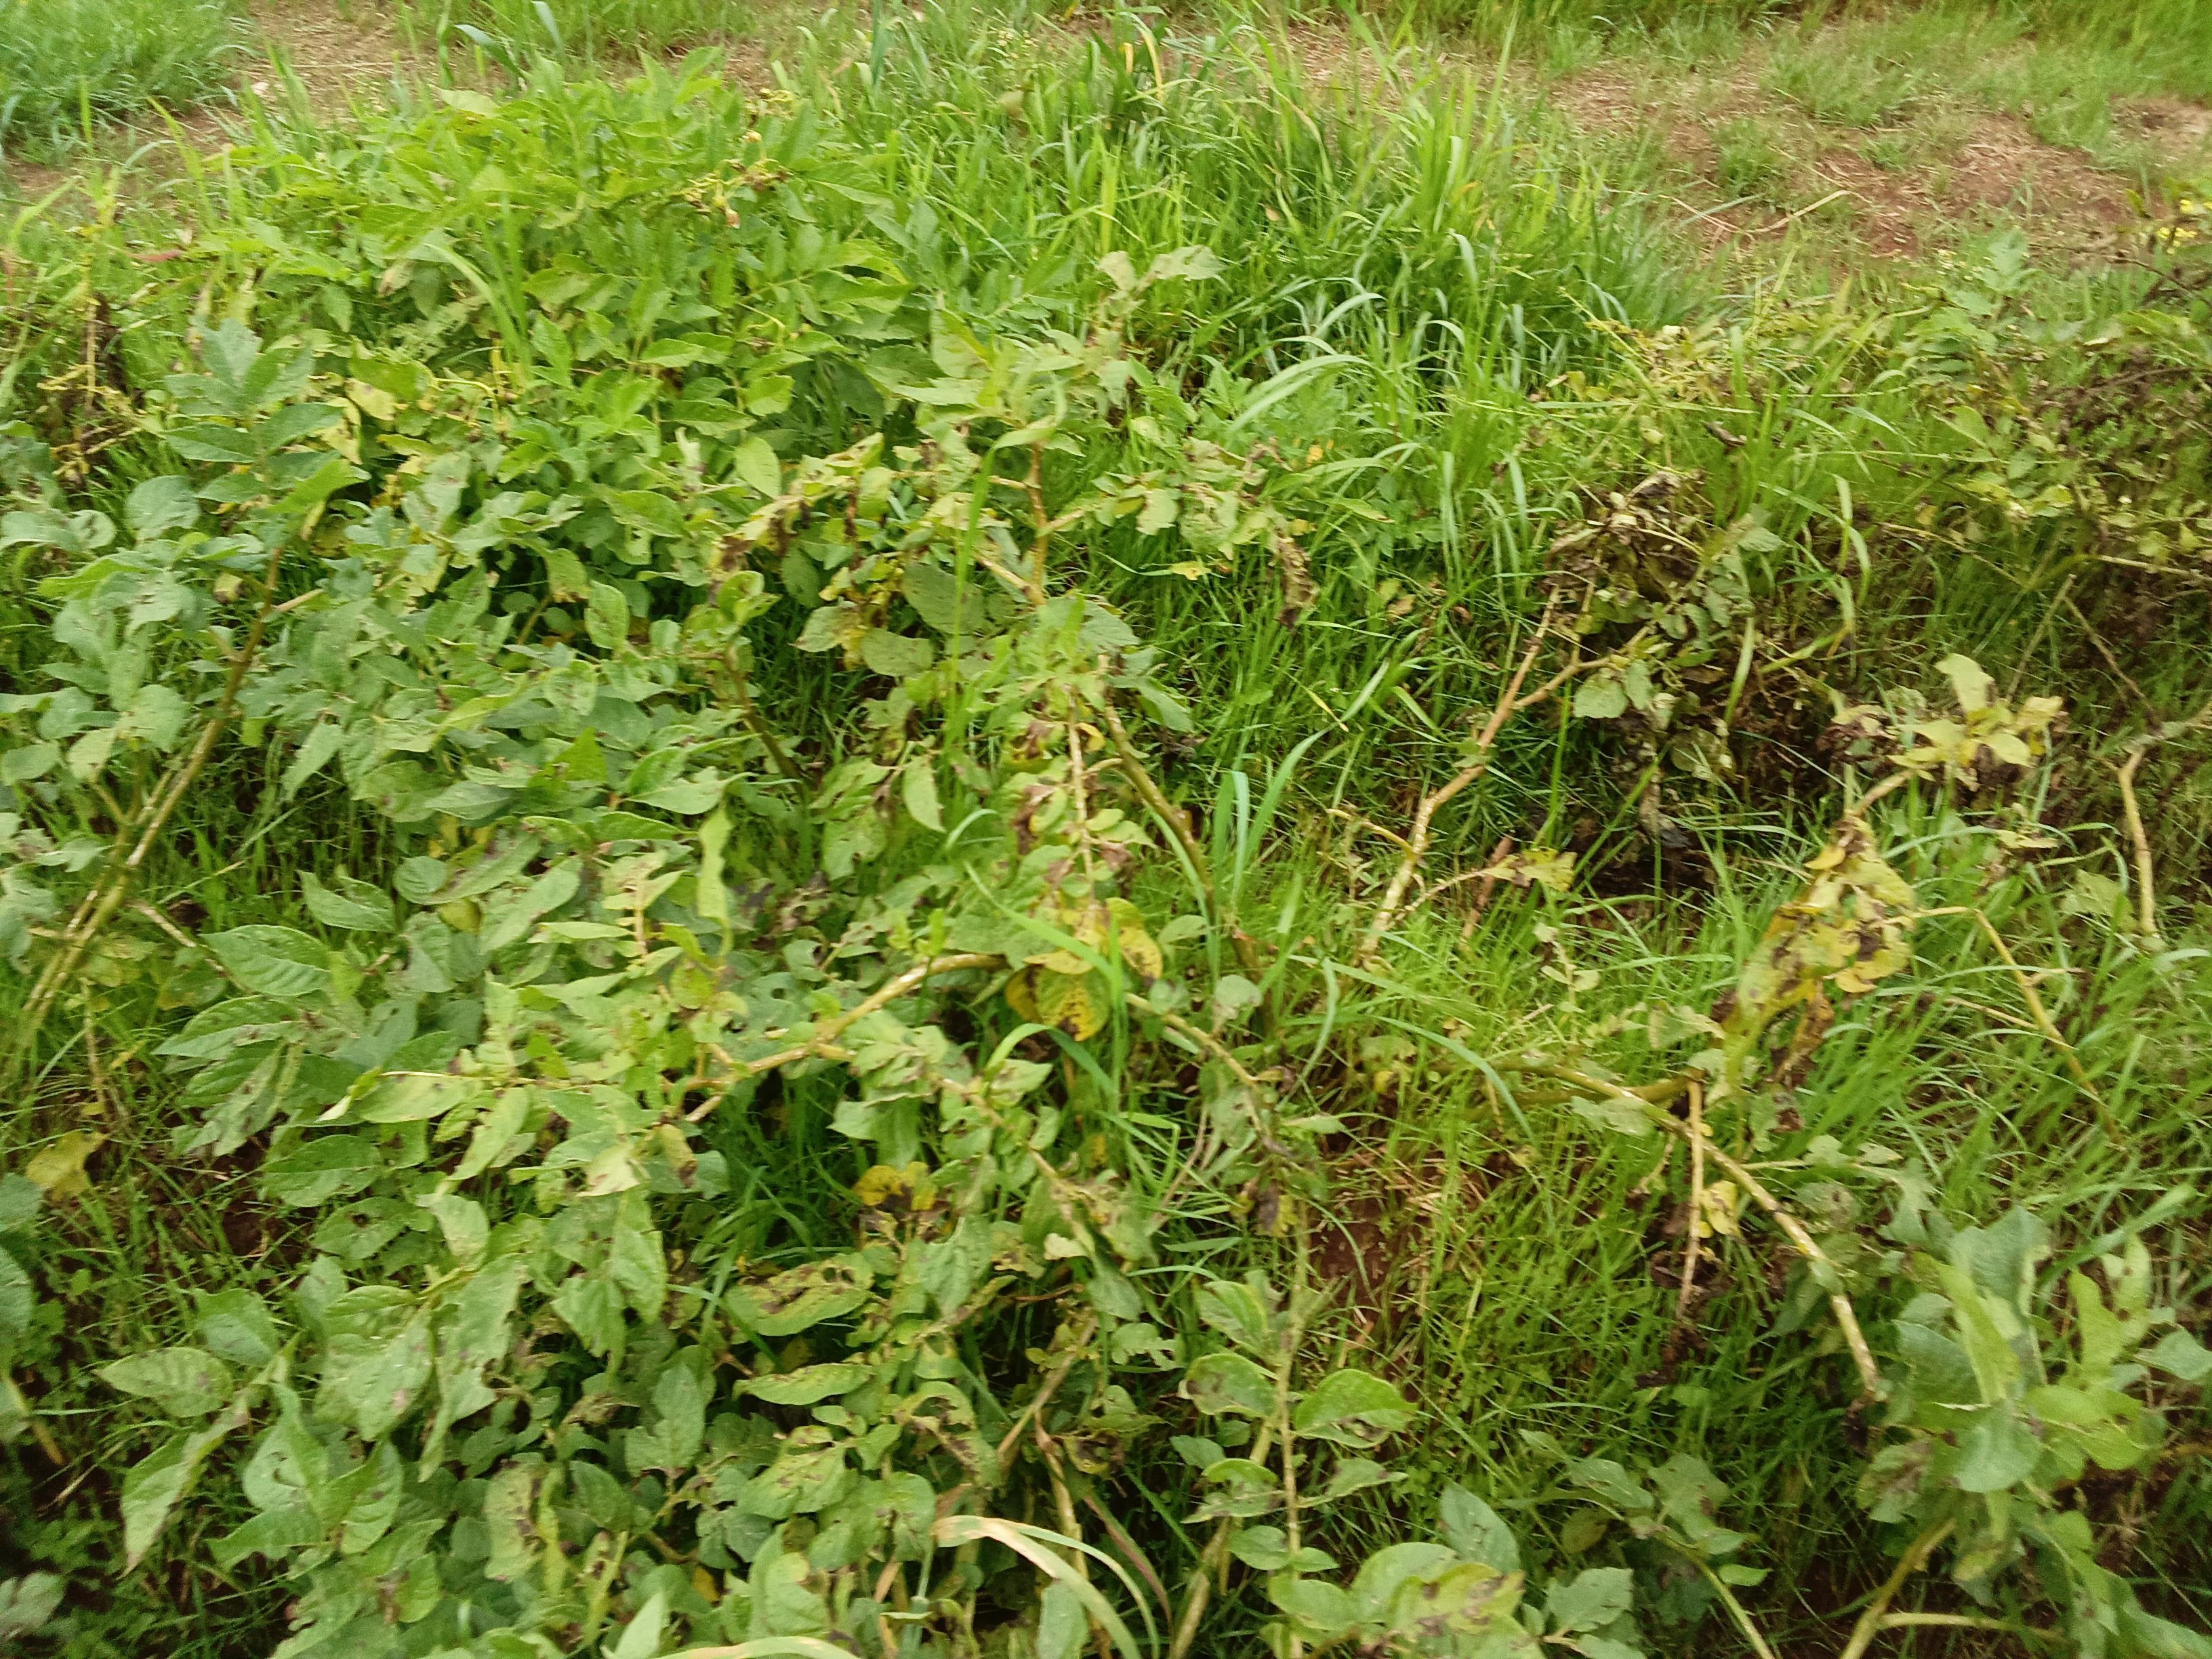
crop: potato
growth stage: harvest maturity
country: Kenya
